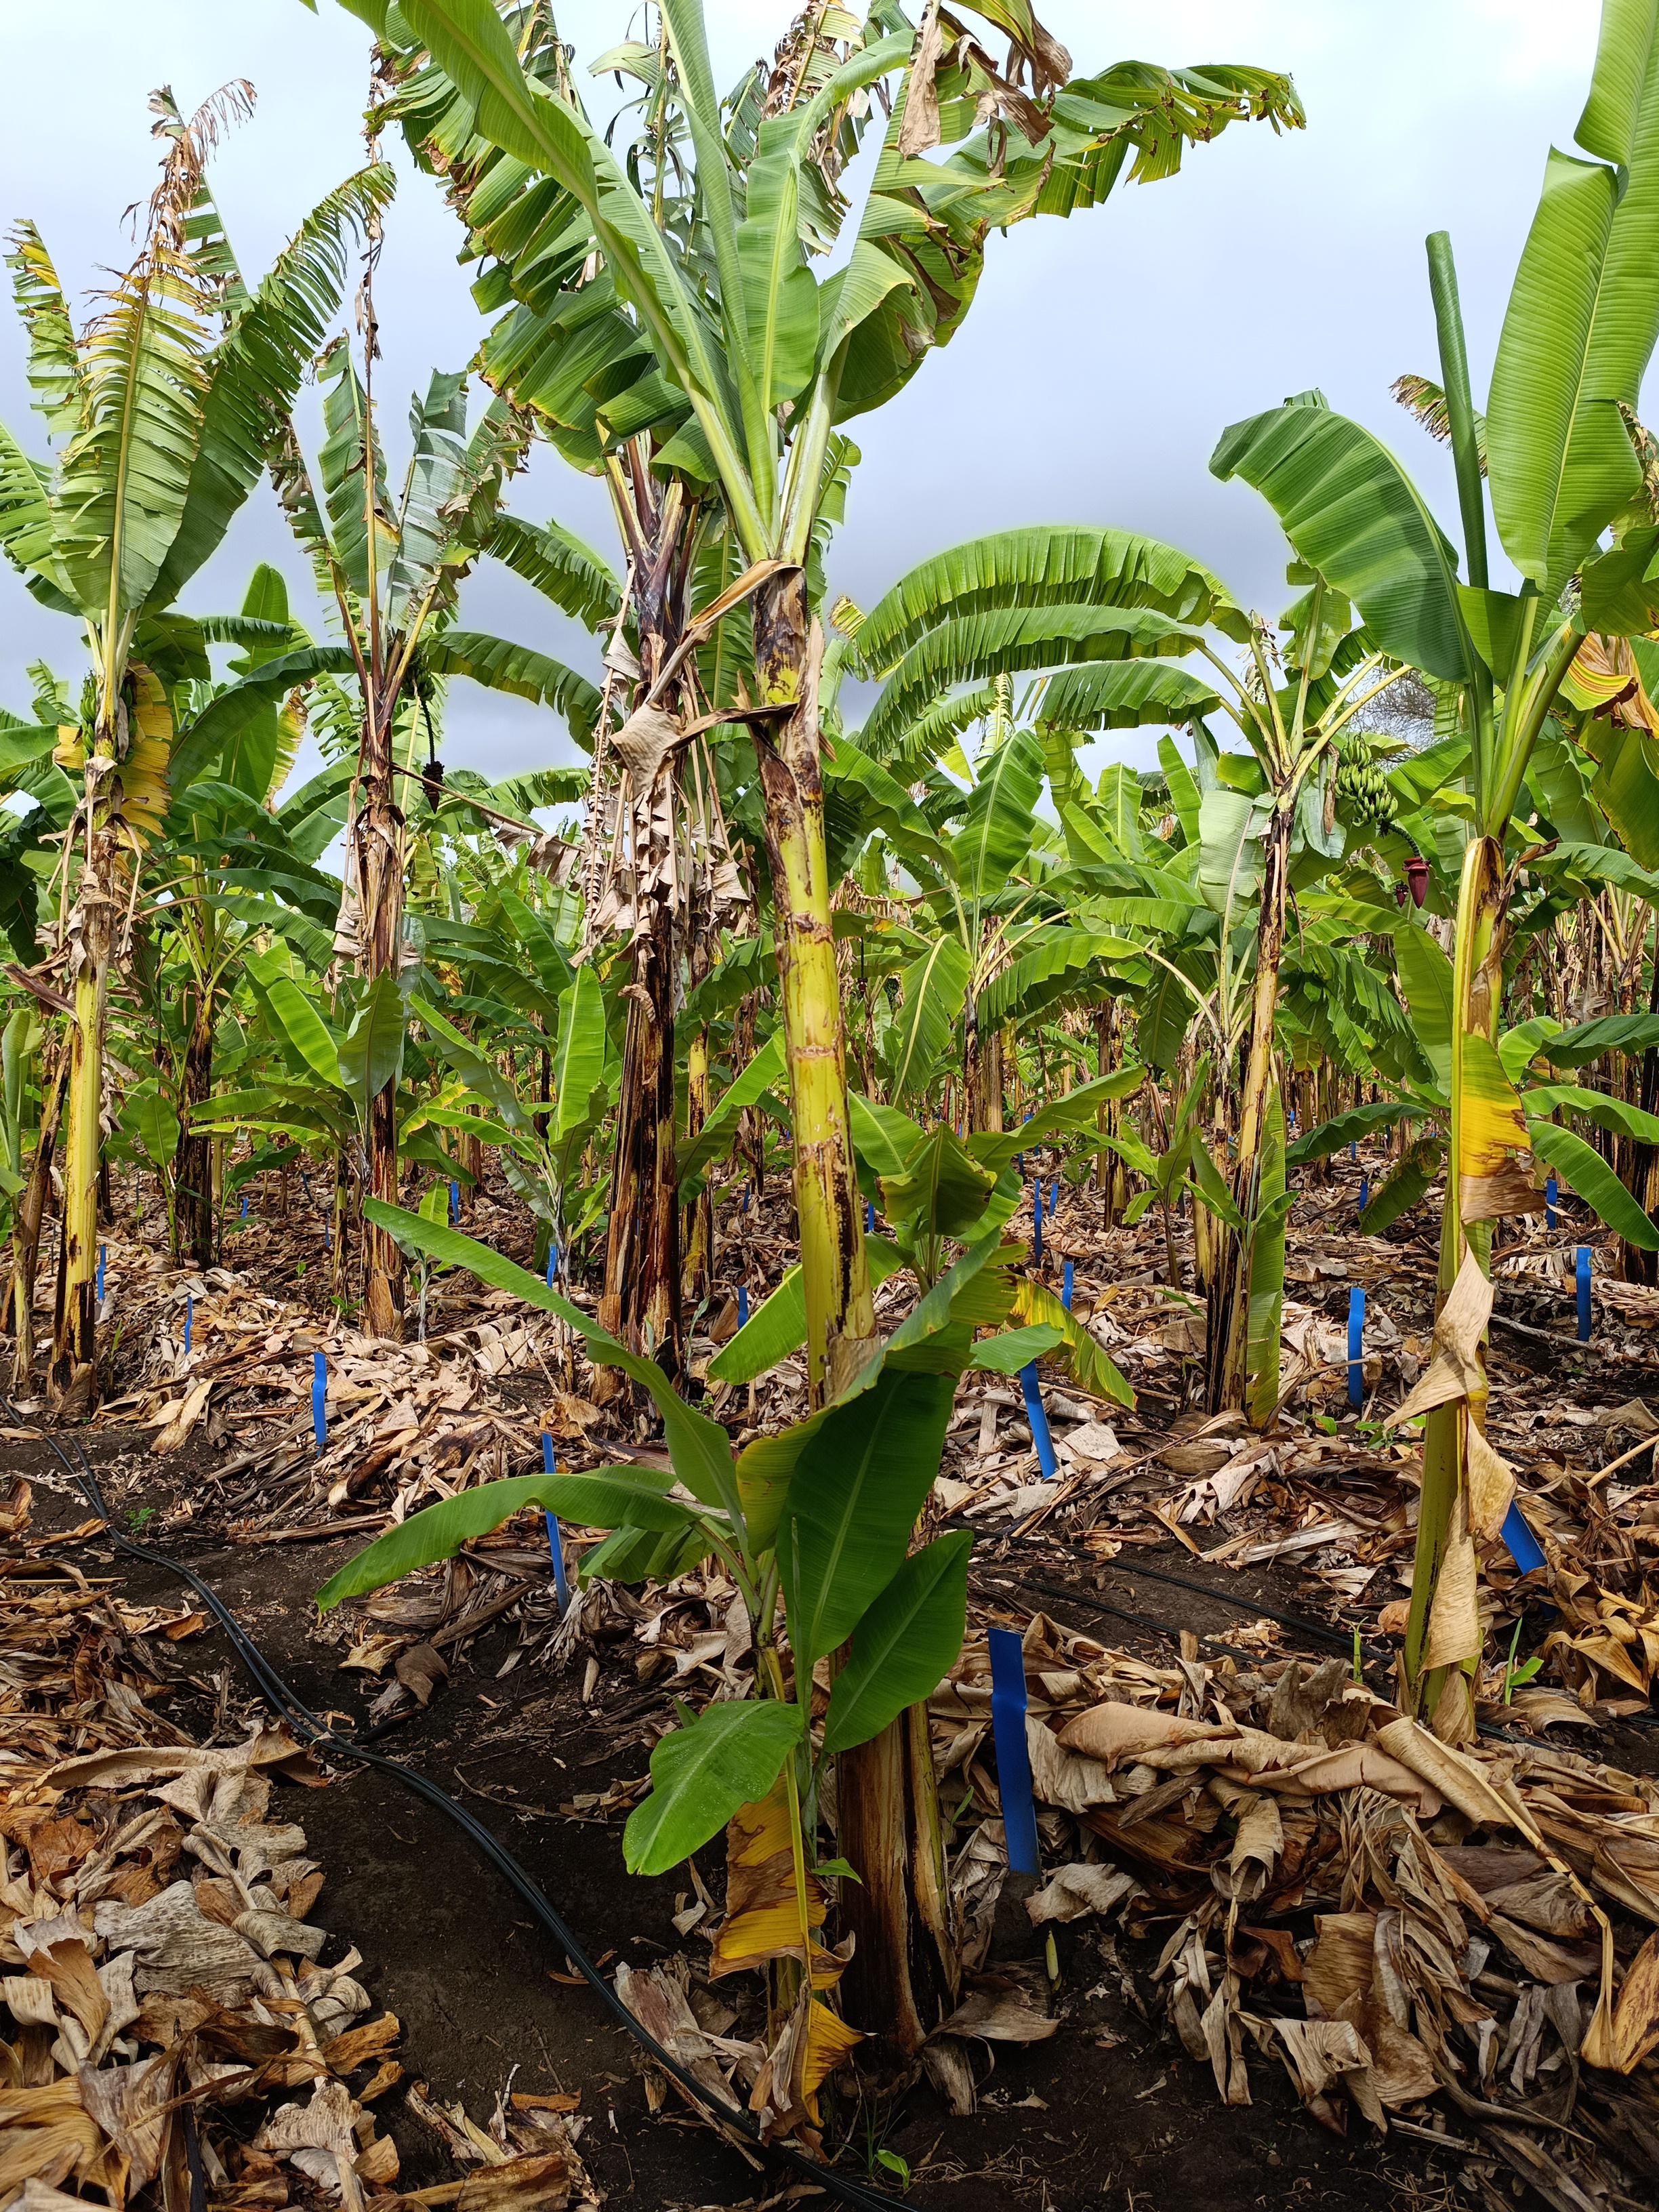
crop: banana
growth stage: vegetative
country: Tanzania
